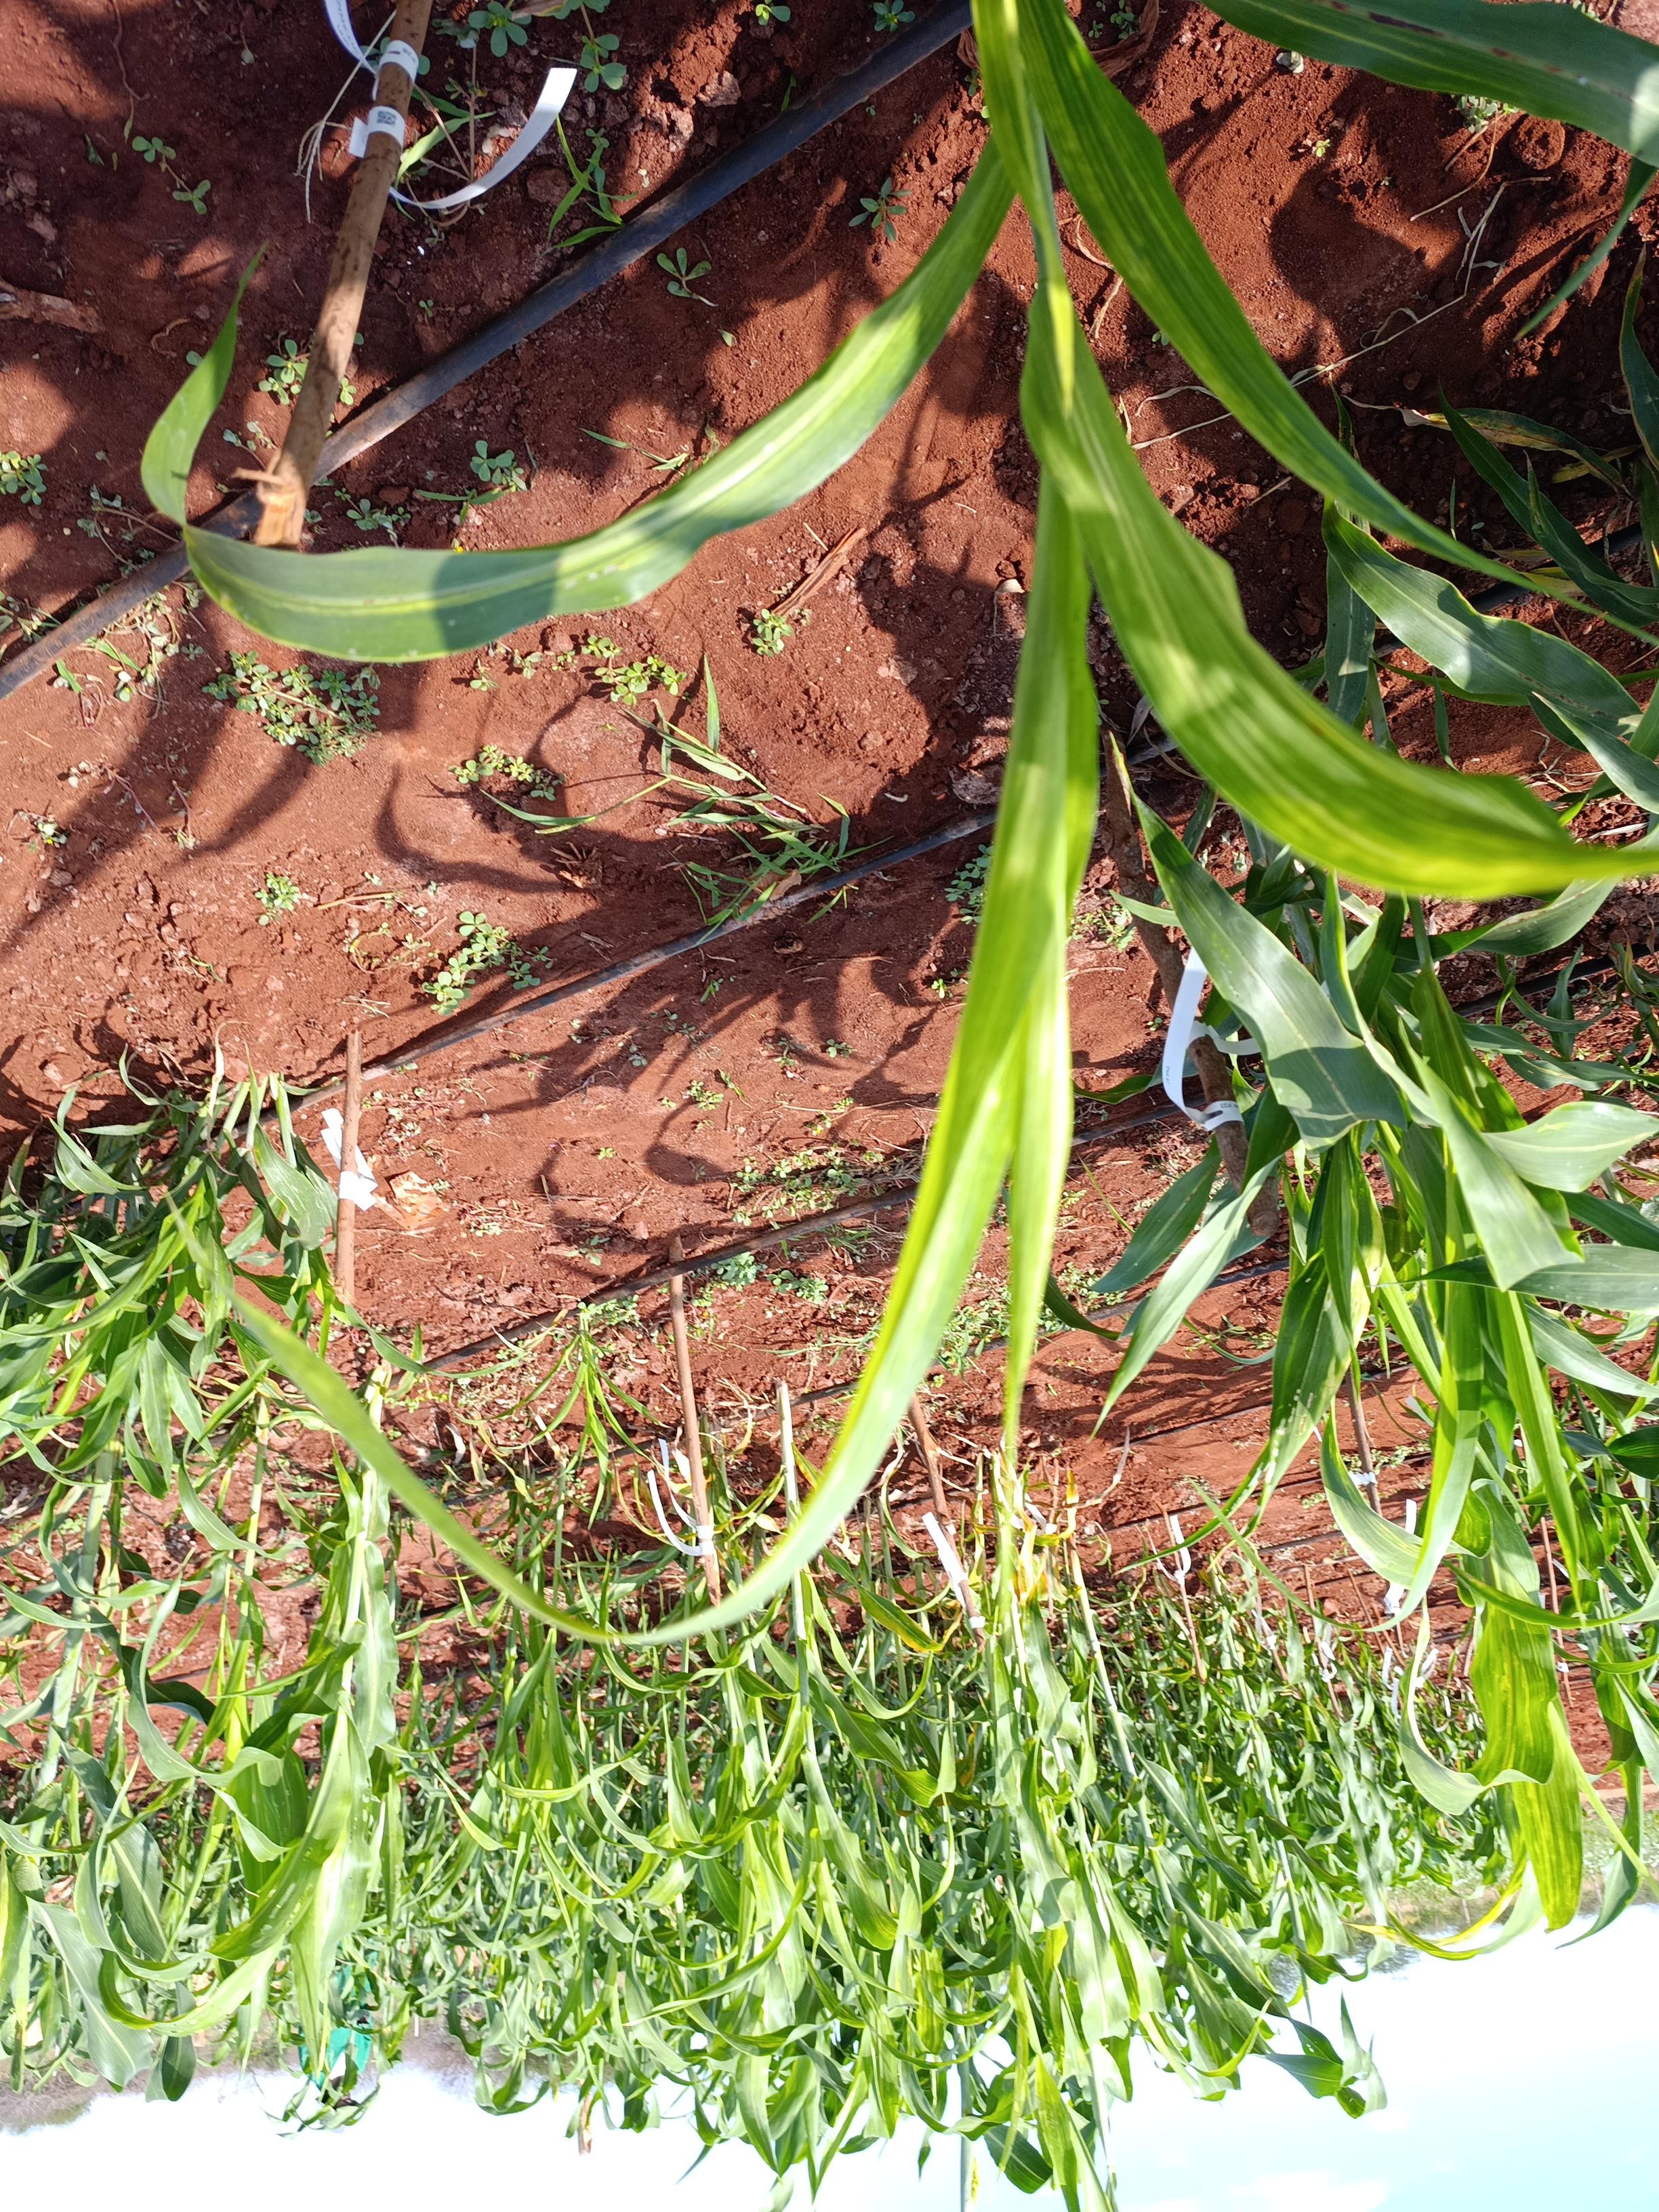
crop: sorghum
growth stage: heading tuber
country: Kenya
